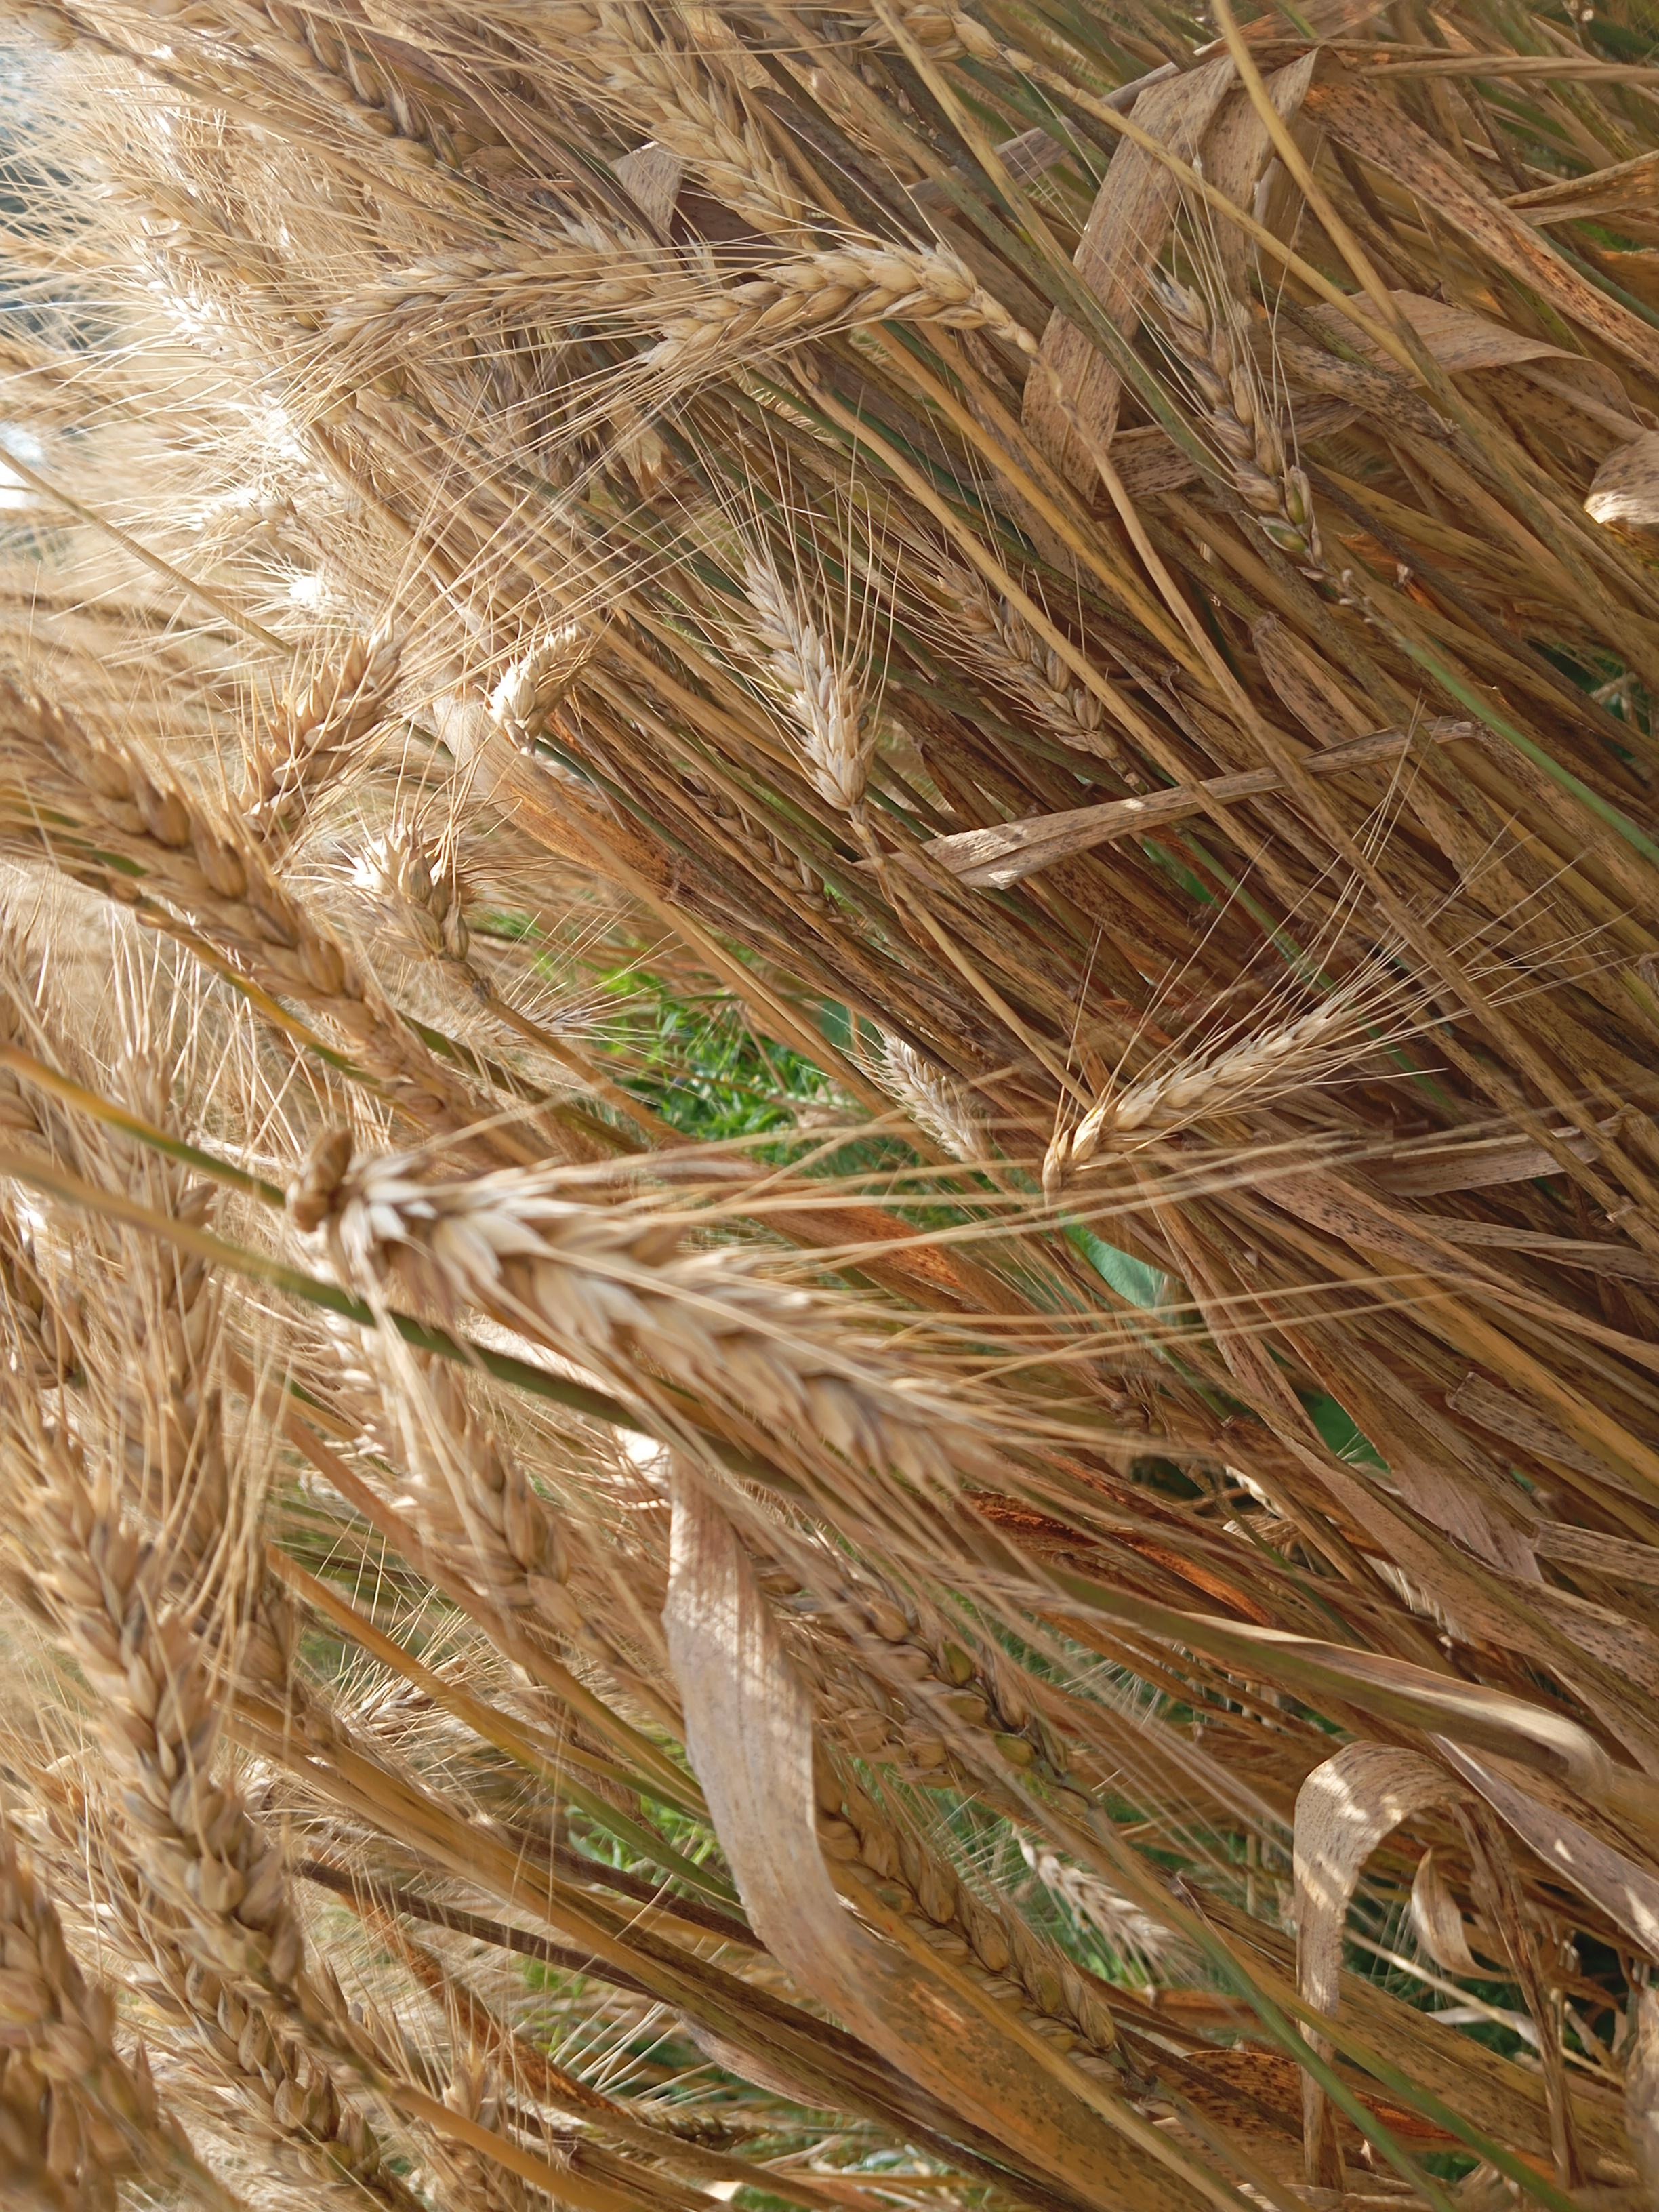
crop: wheat
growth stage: maturity
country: Kenya
